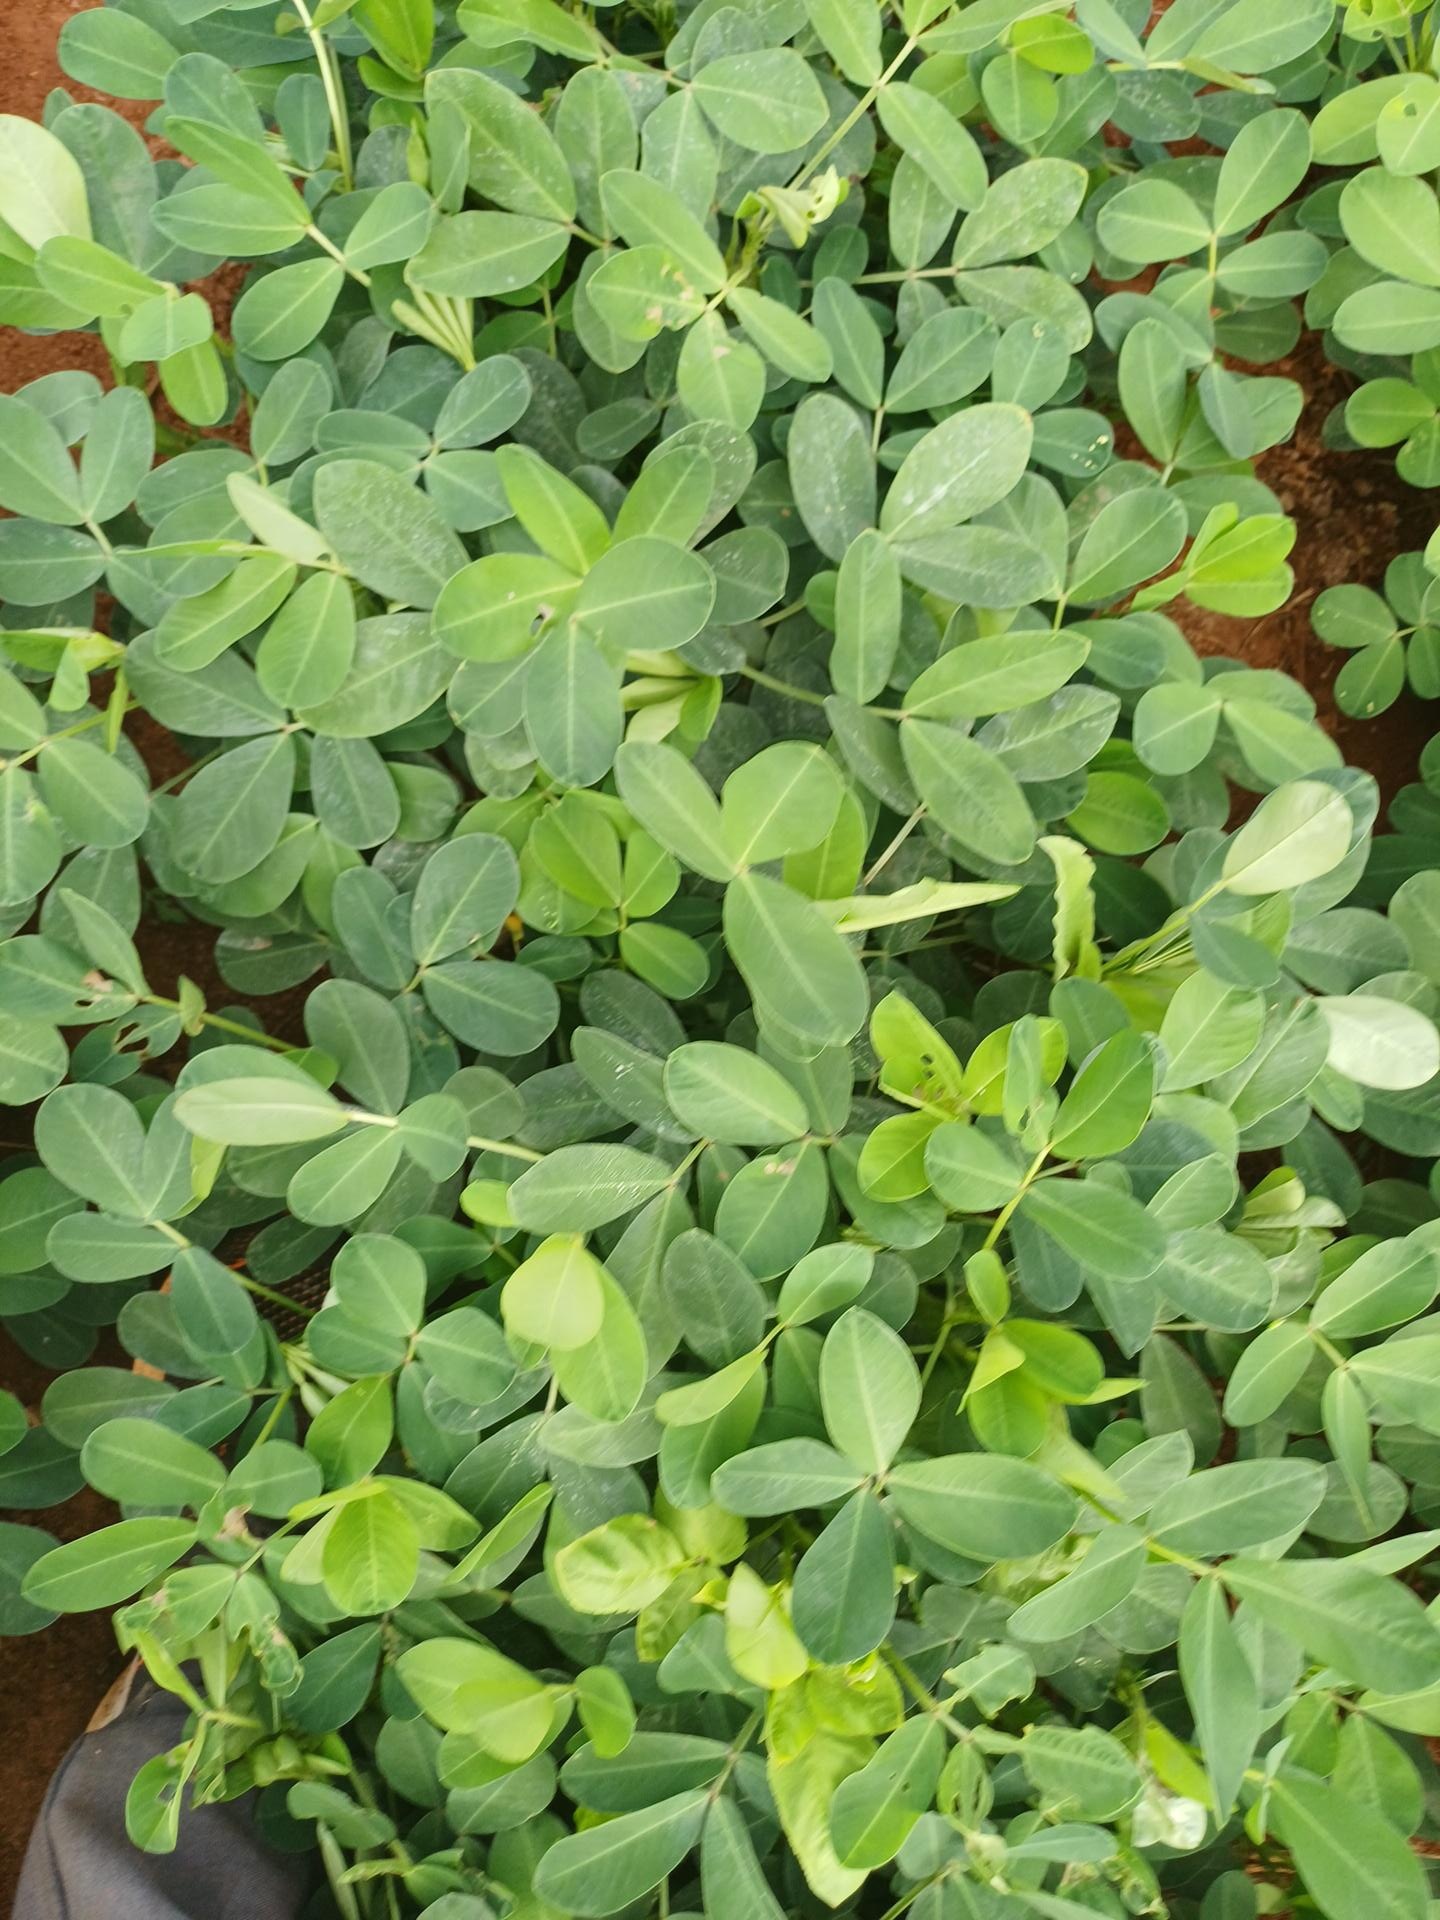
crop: groundnut
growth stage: flowering
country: Kenya
